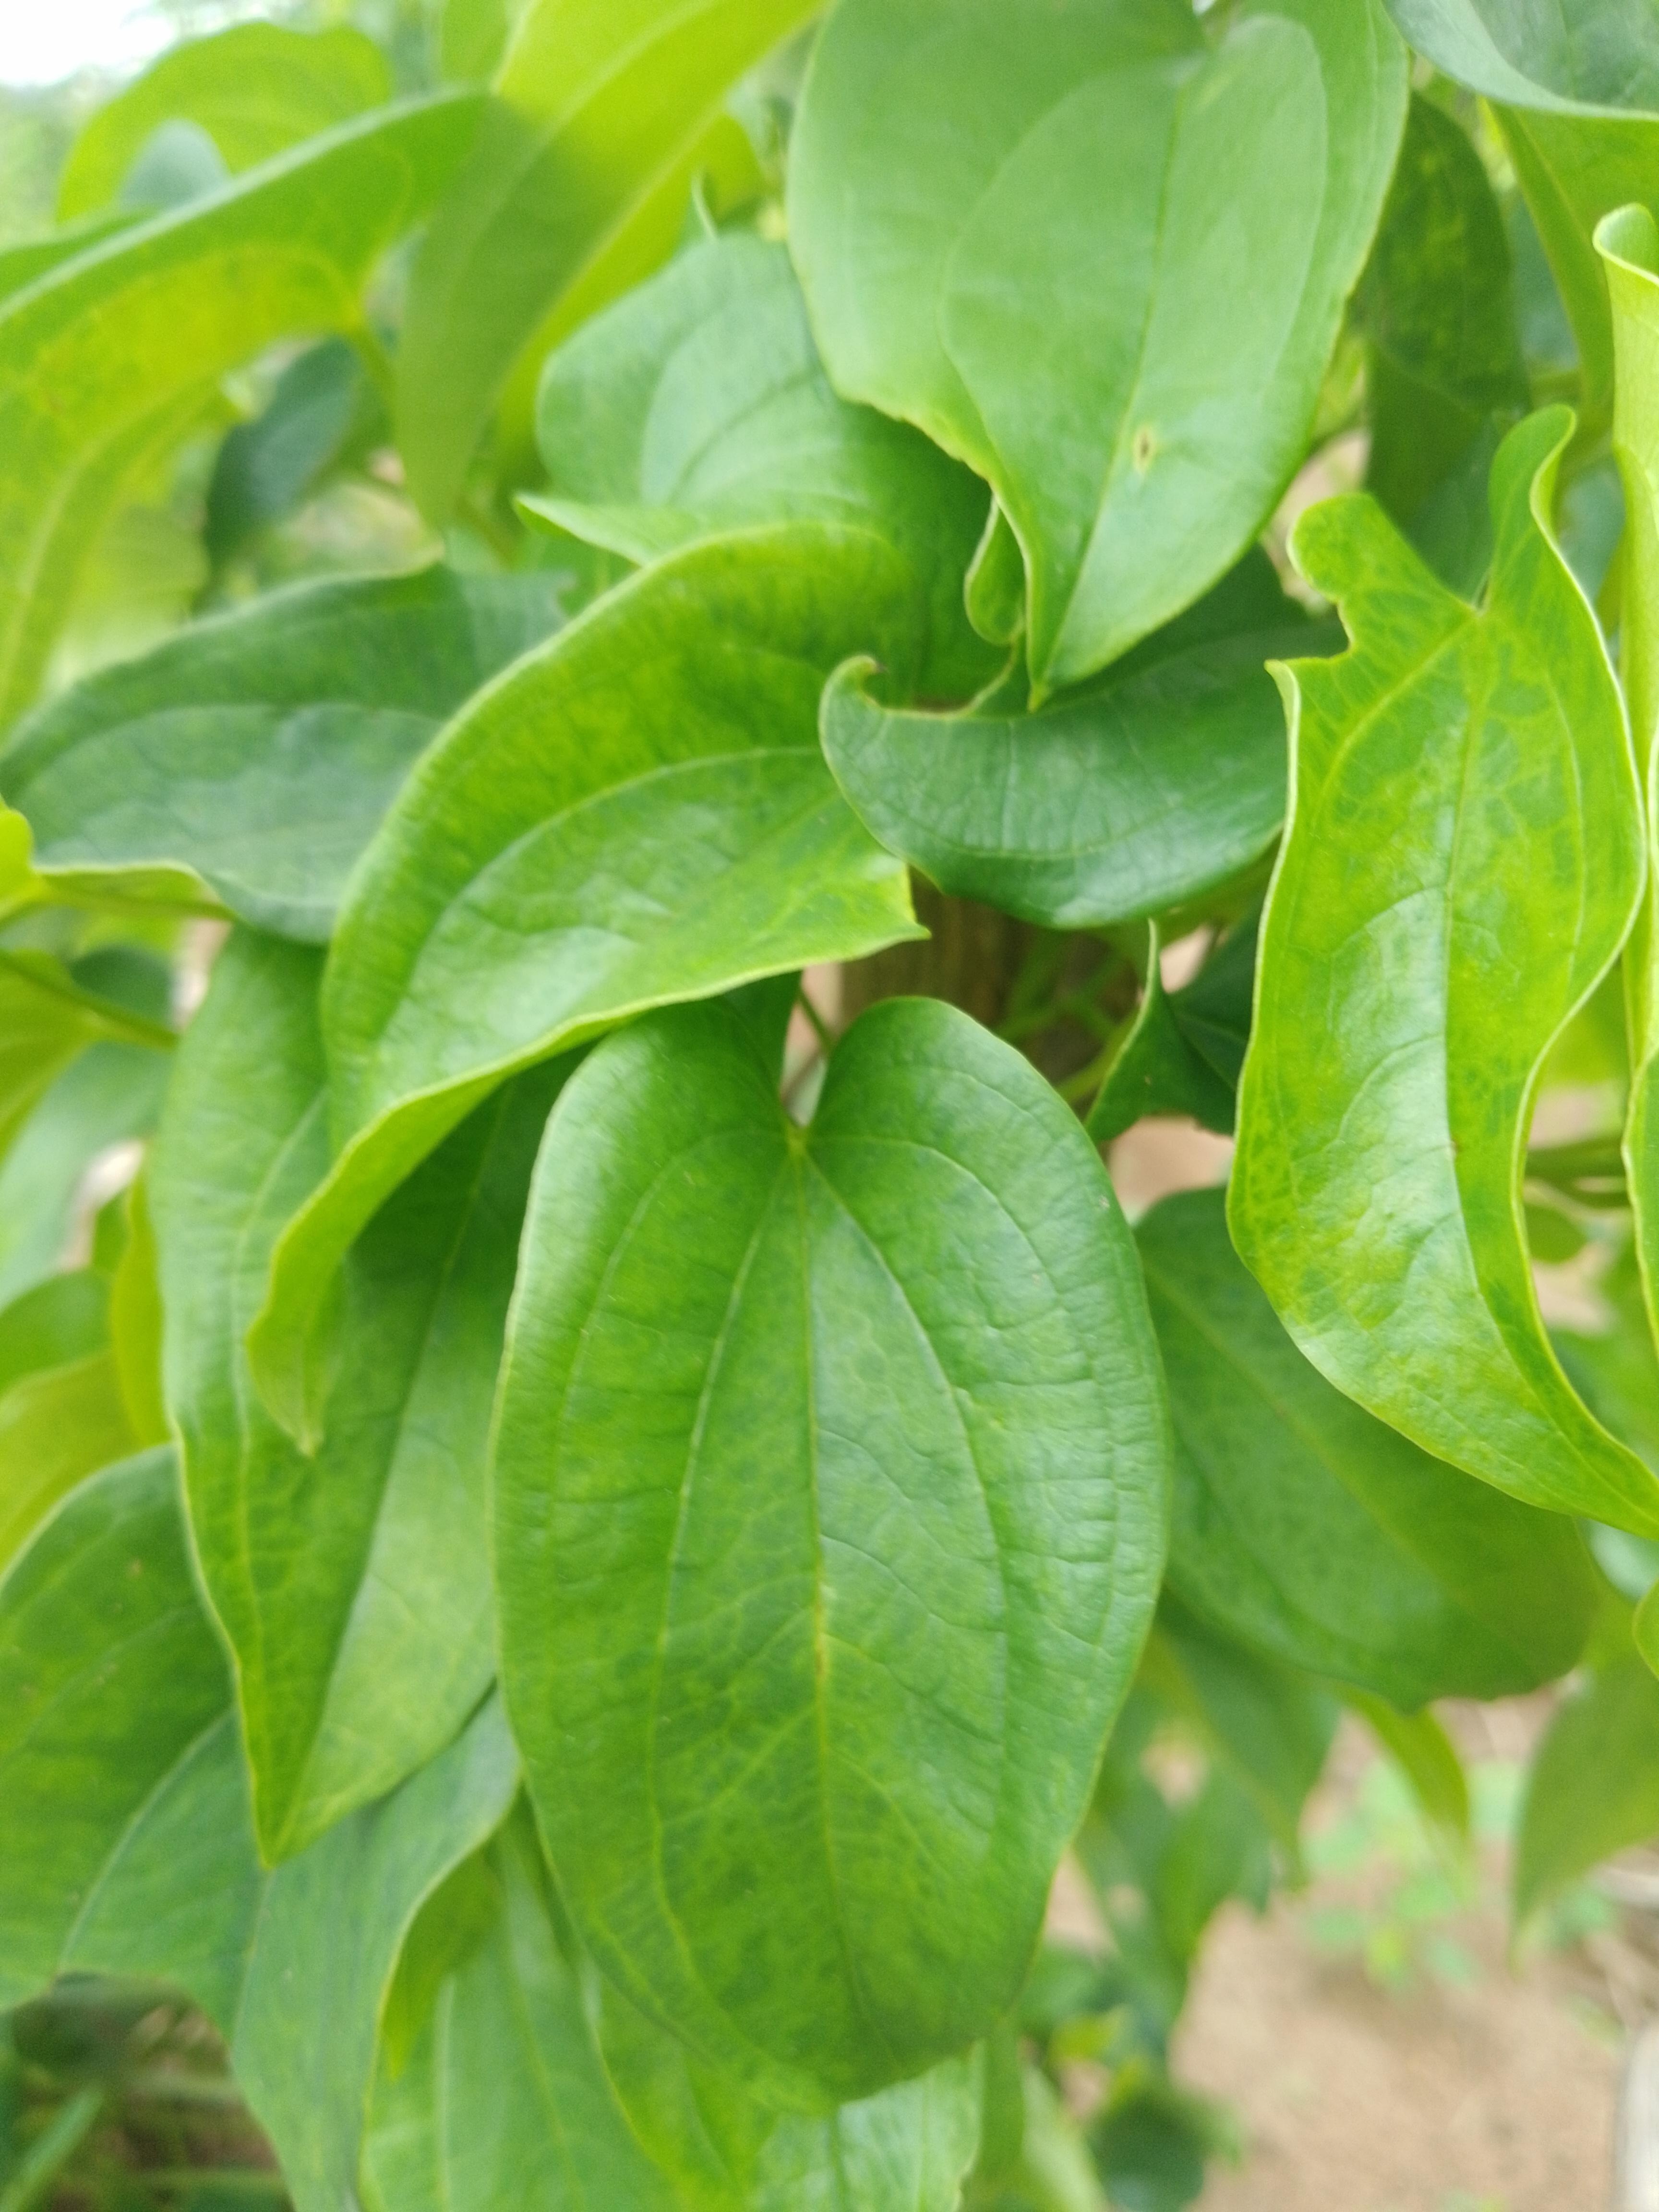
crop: yam
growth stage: vegetative
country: Nigeria
